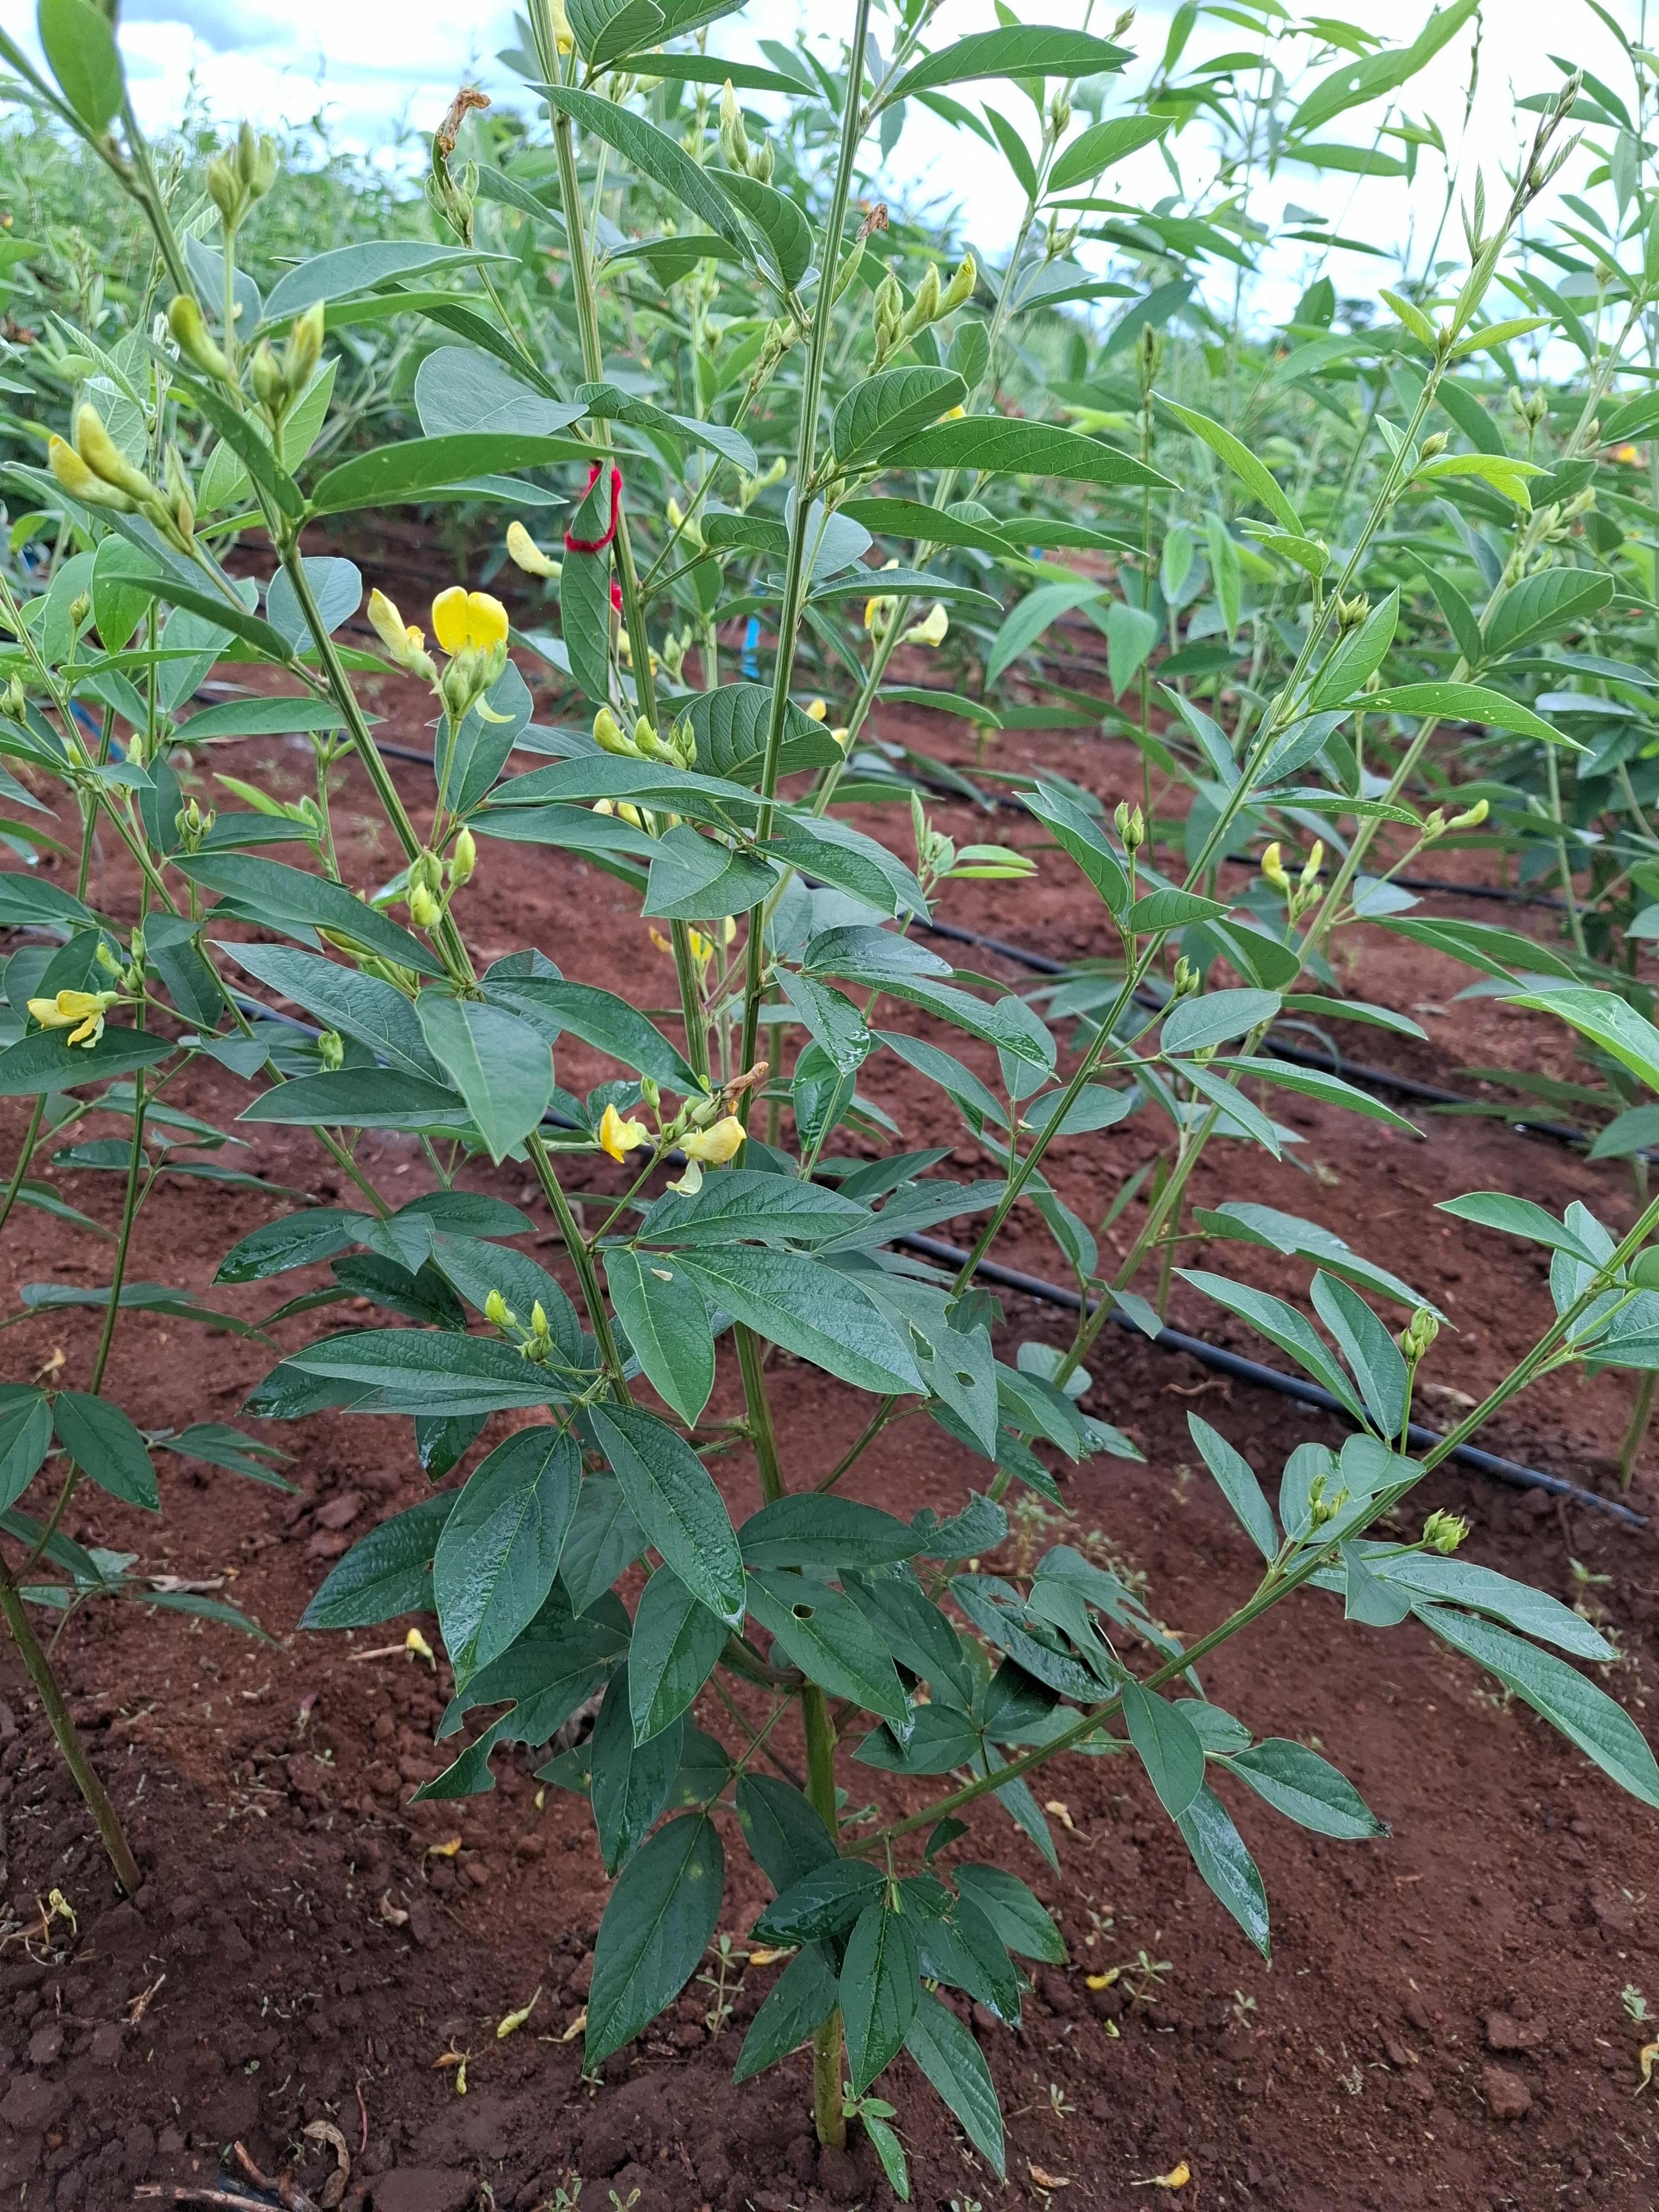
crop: pigeonpea
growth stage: flowering
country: Kenya
